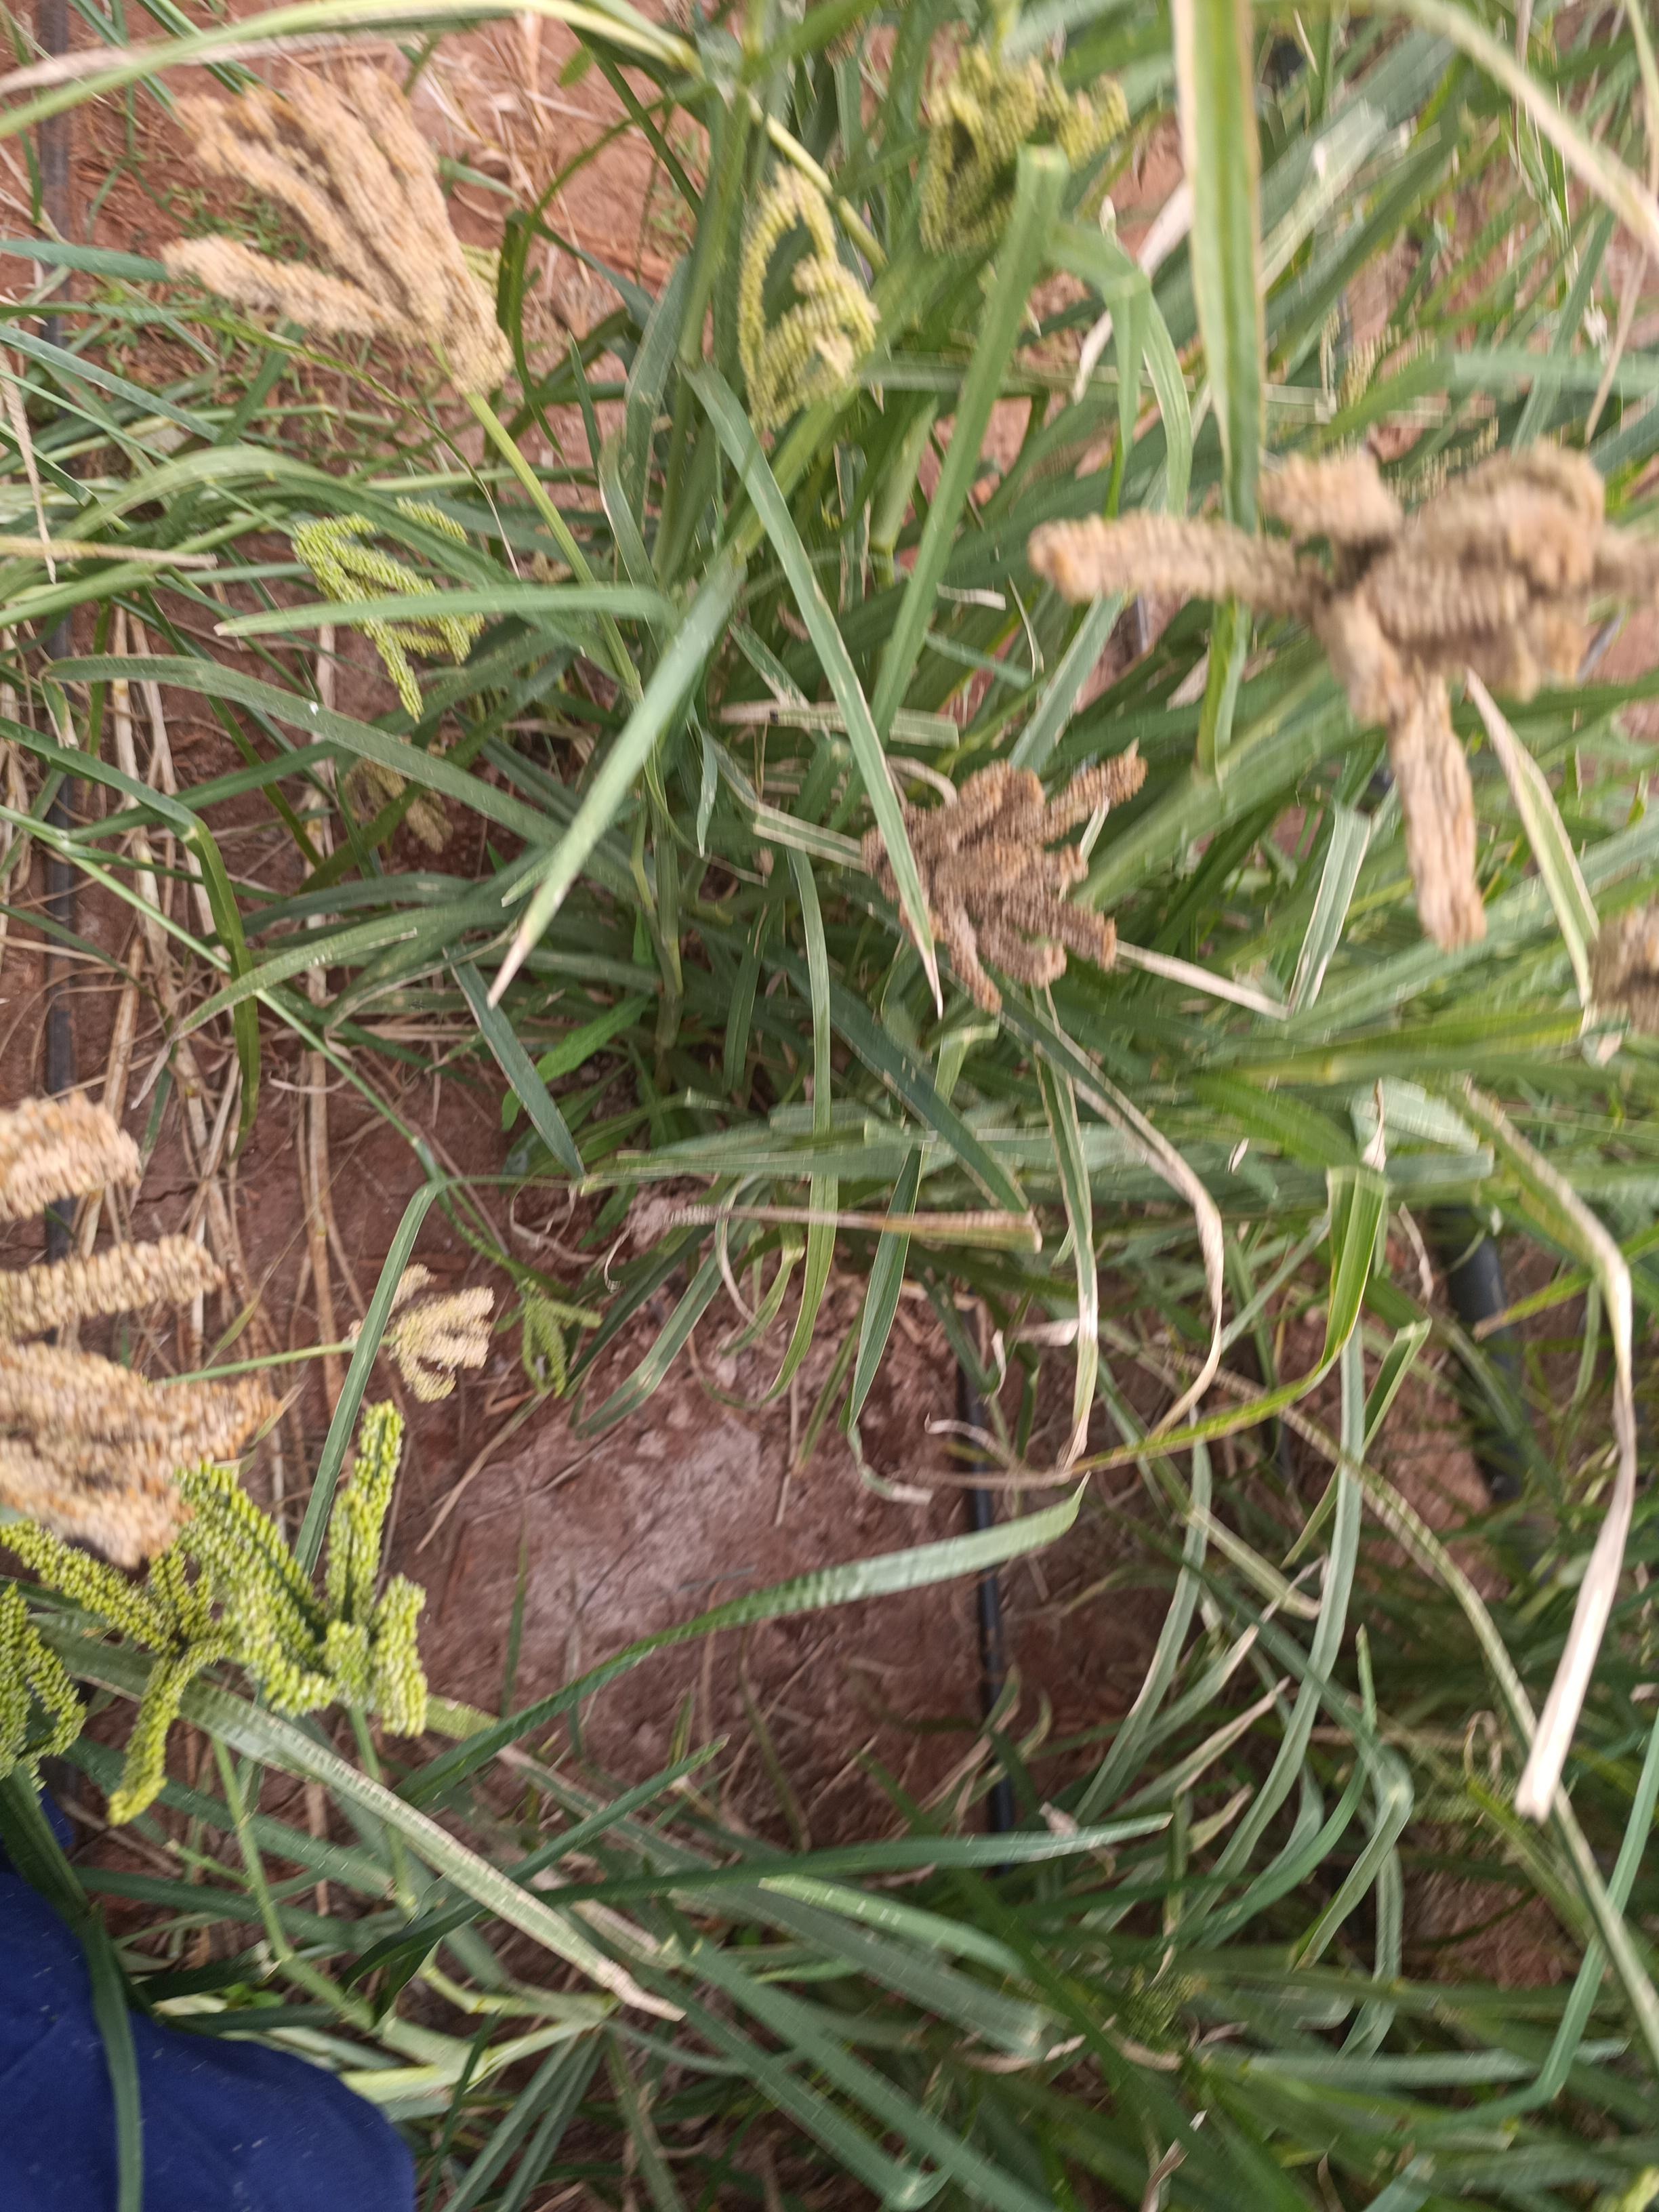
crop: finger millet
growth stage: filling grain
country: Kenya
